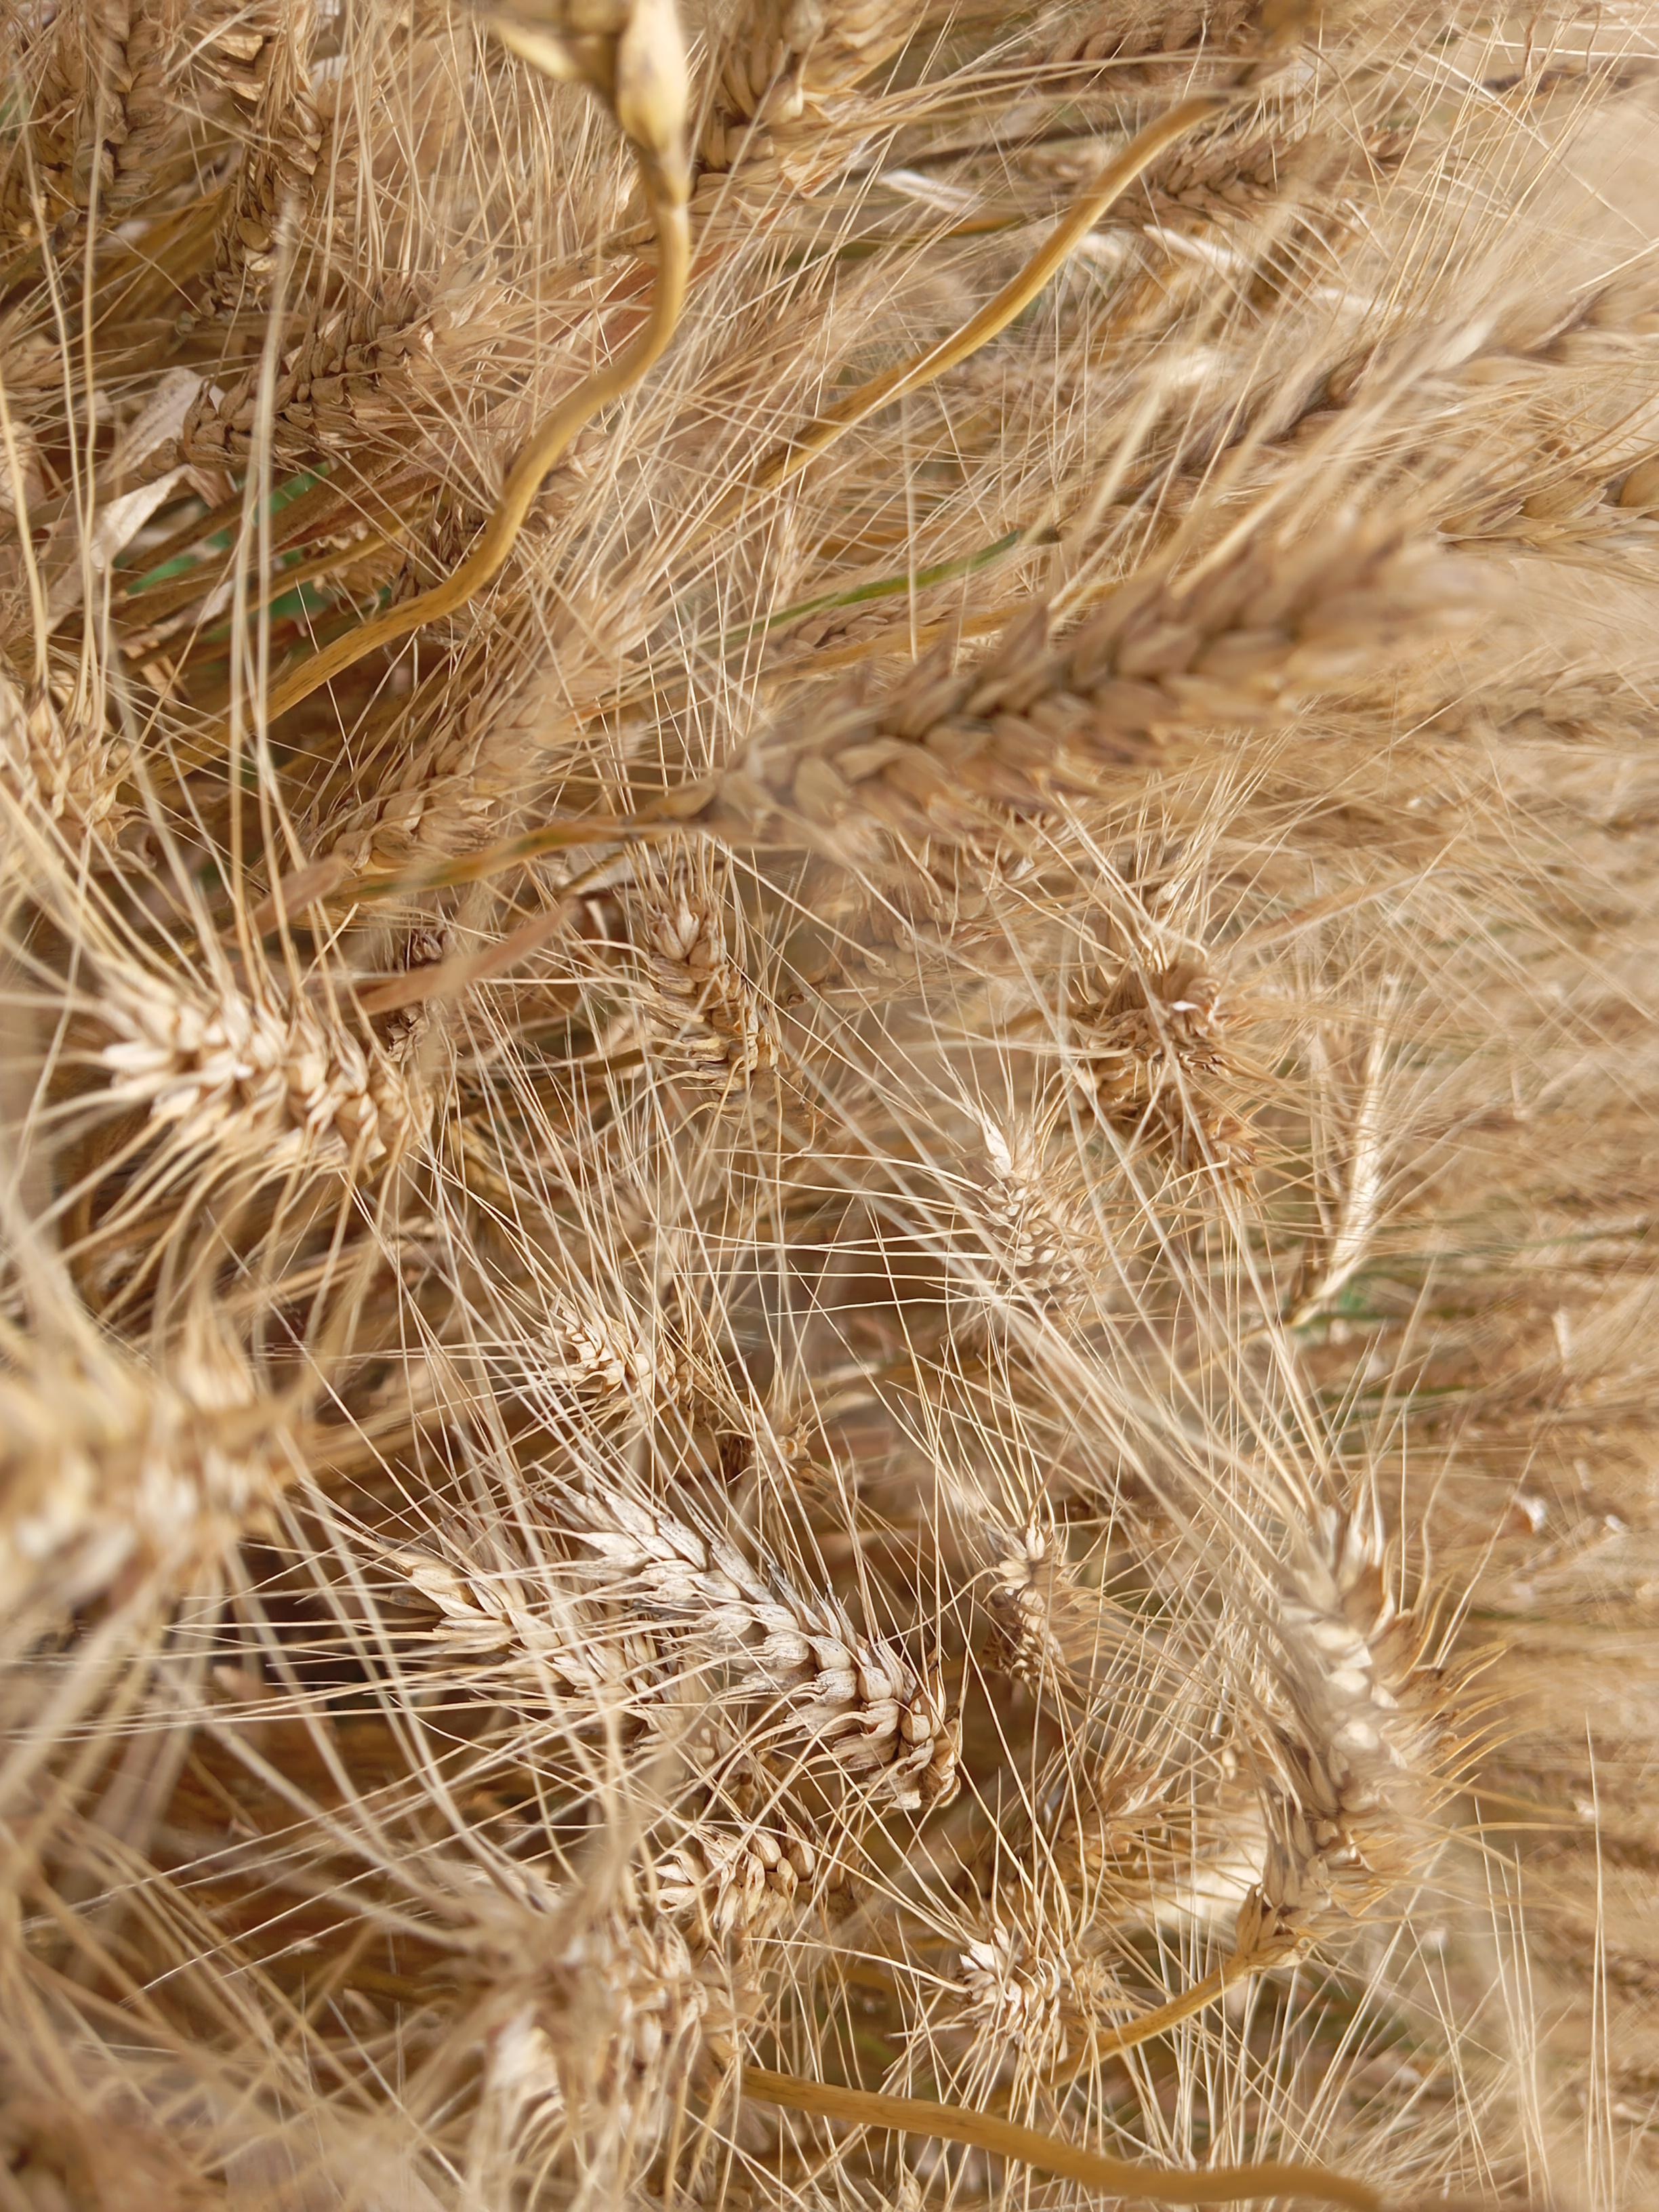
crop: wheat
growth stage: maturity
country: Kenya
